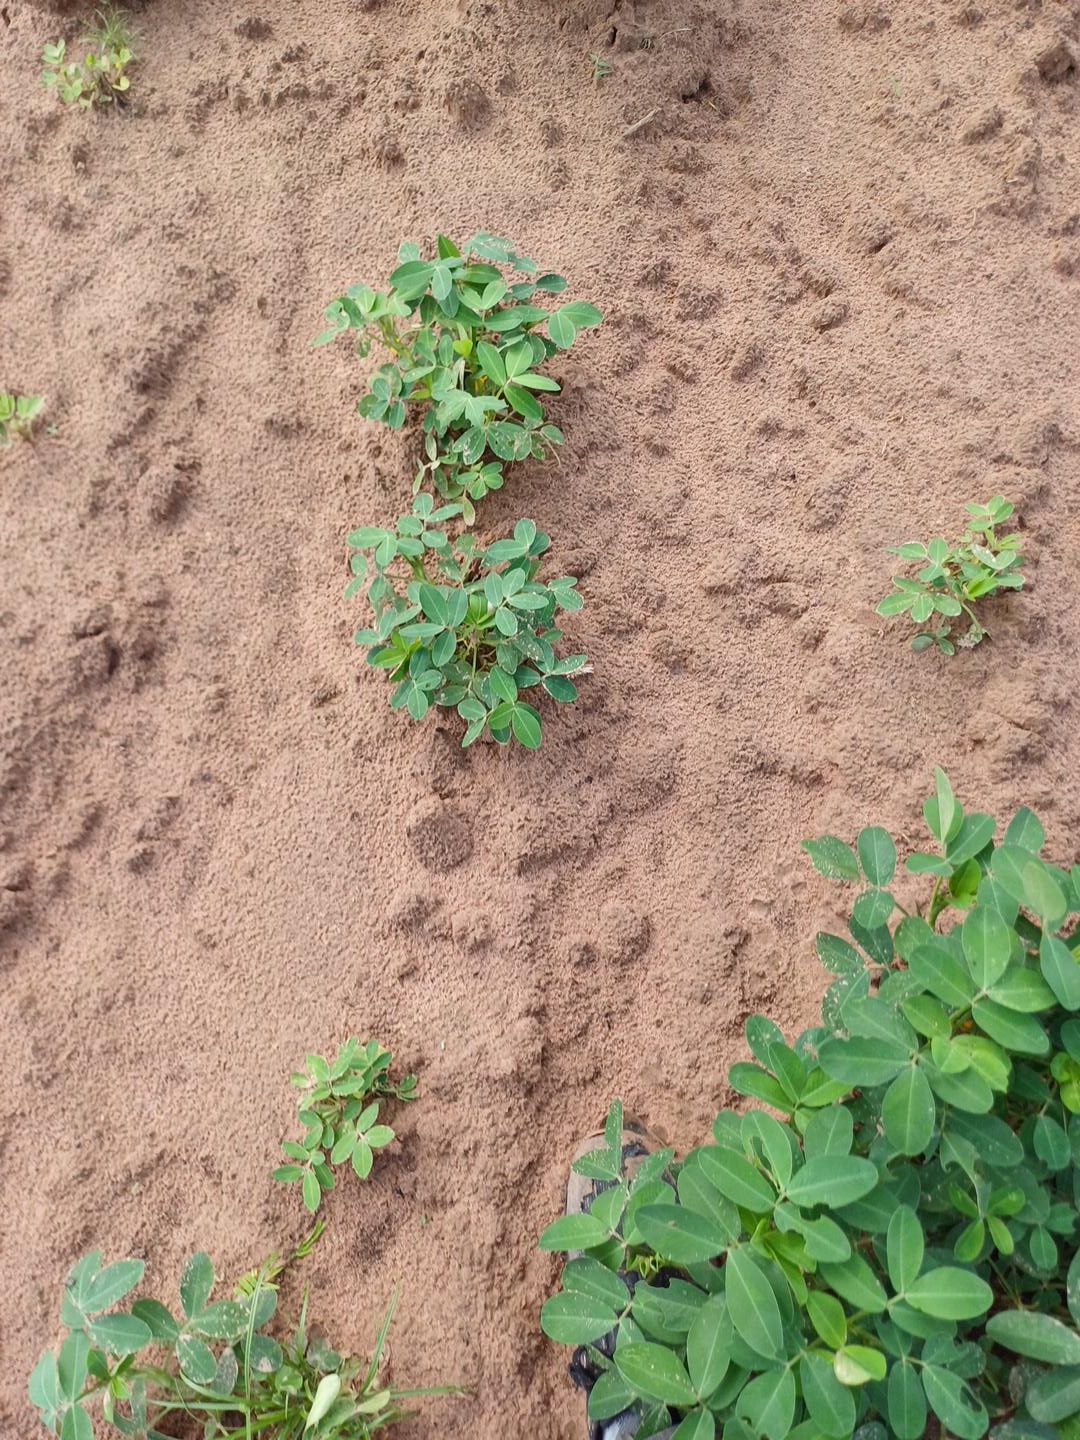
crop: groundnut
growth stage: flowering
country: Senegal
